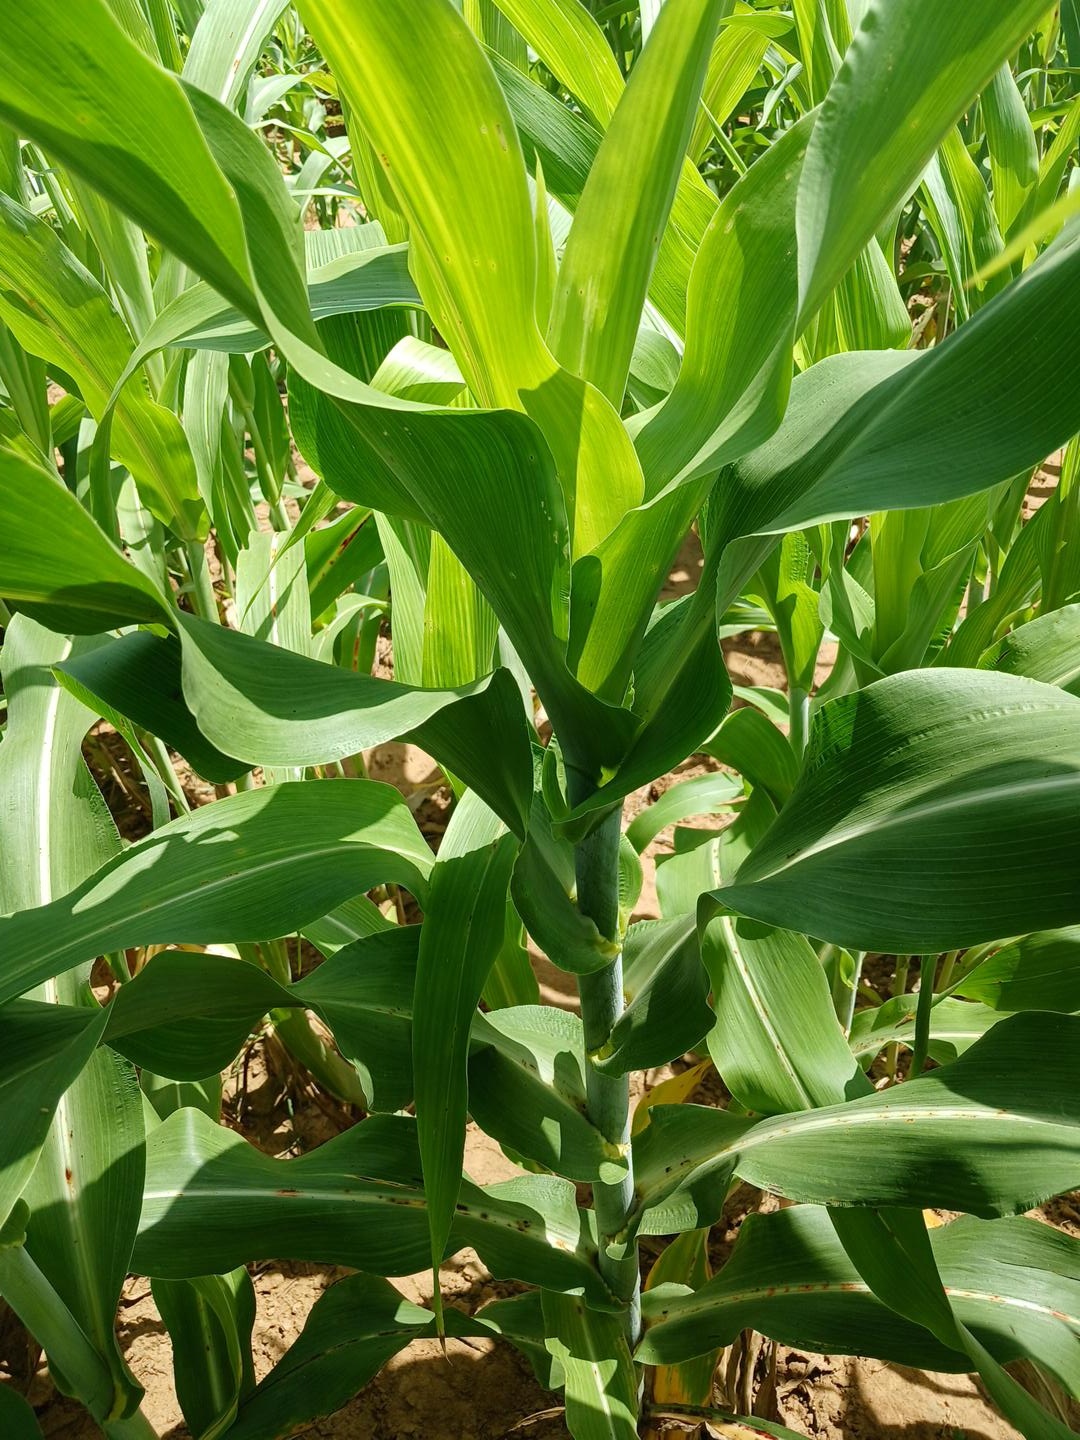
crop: sorghum
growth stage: vegetative
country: Senegal
